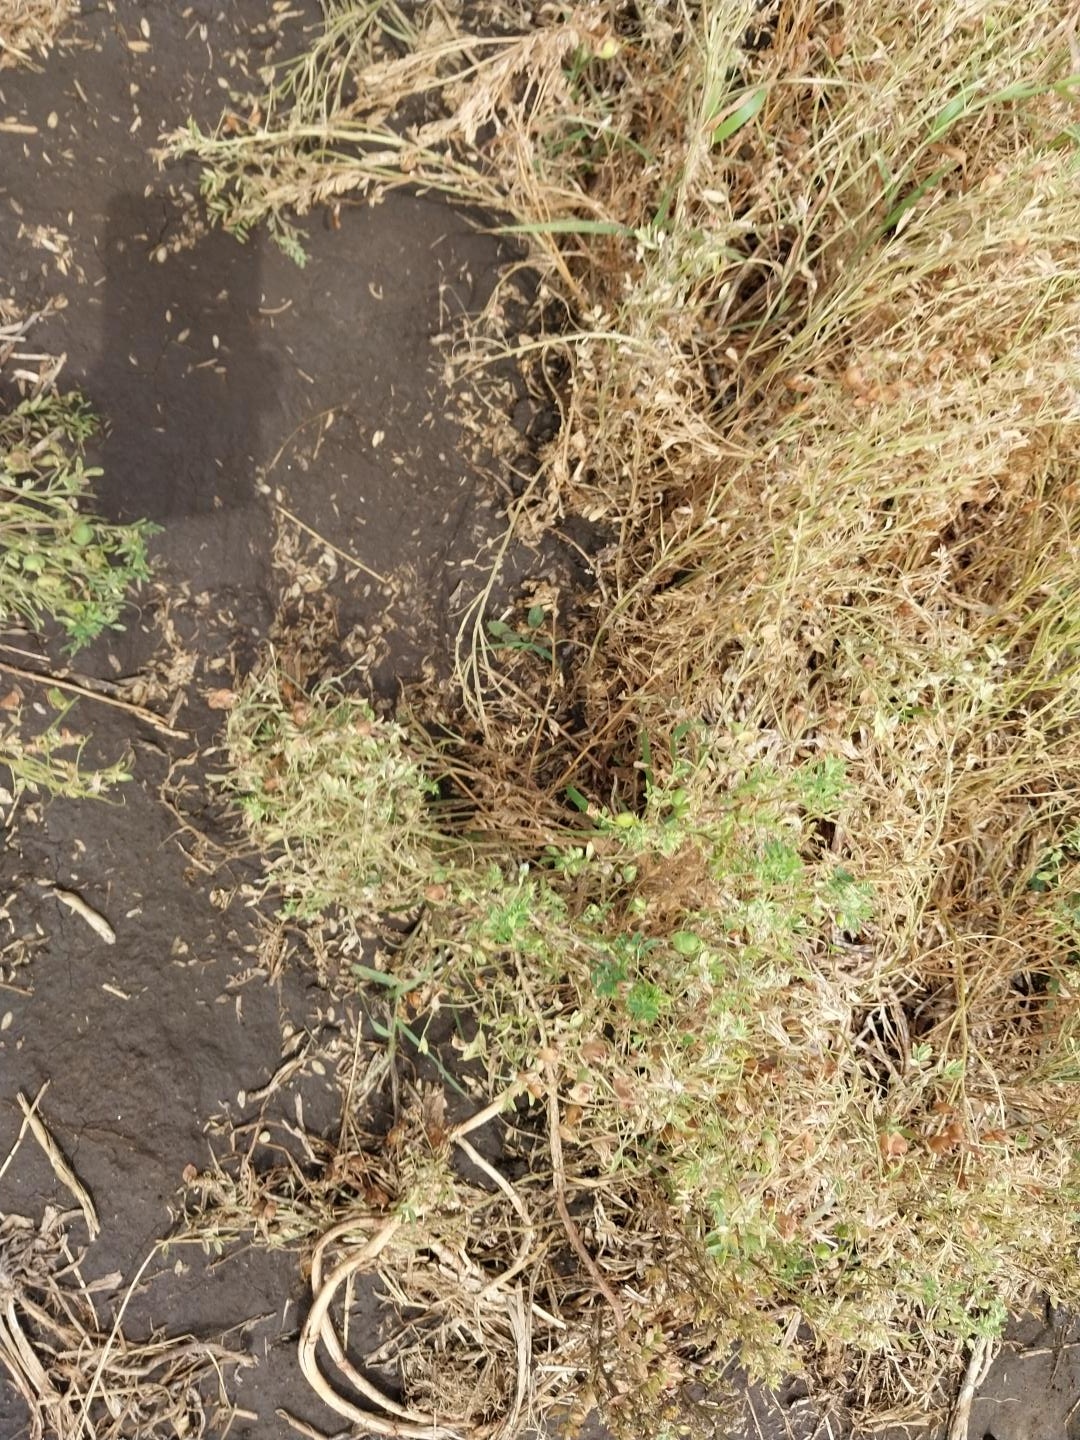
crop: lentil
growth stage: development pod
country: Tanzania
